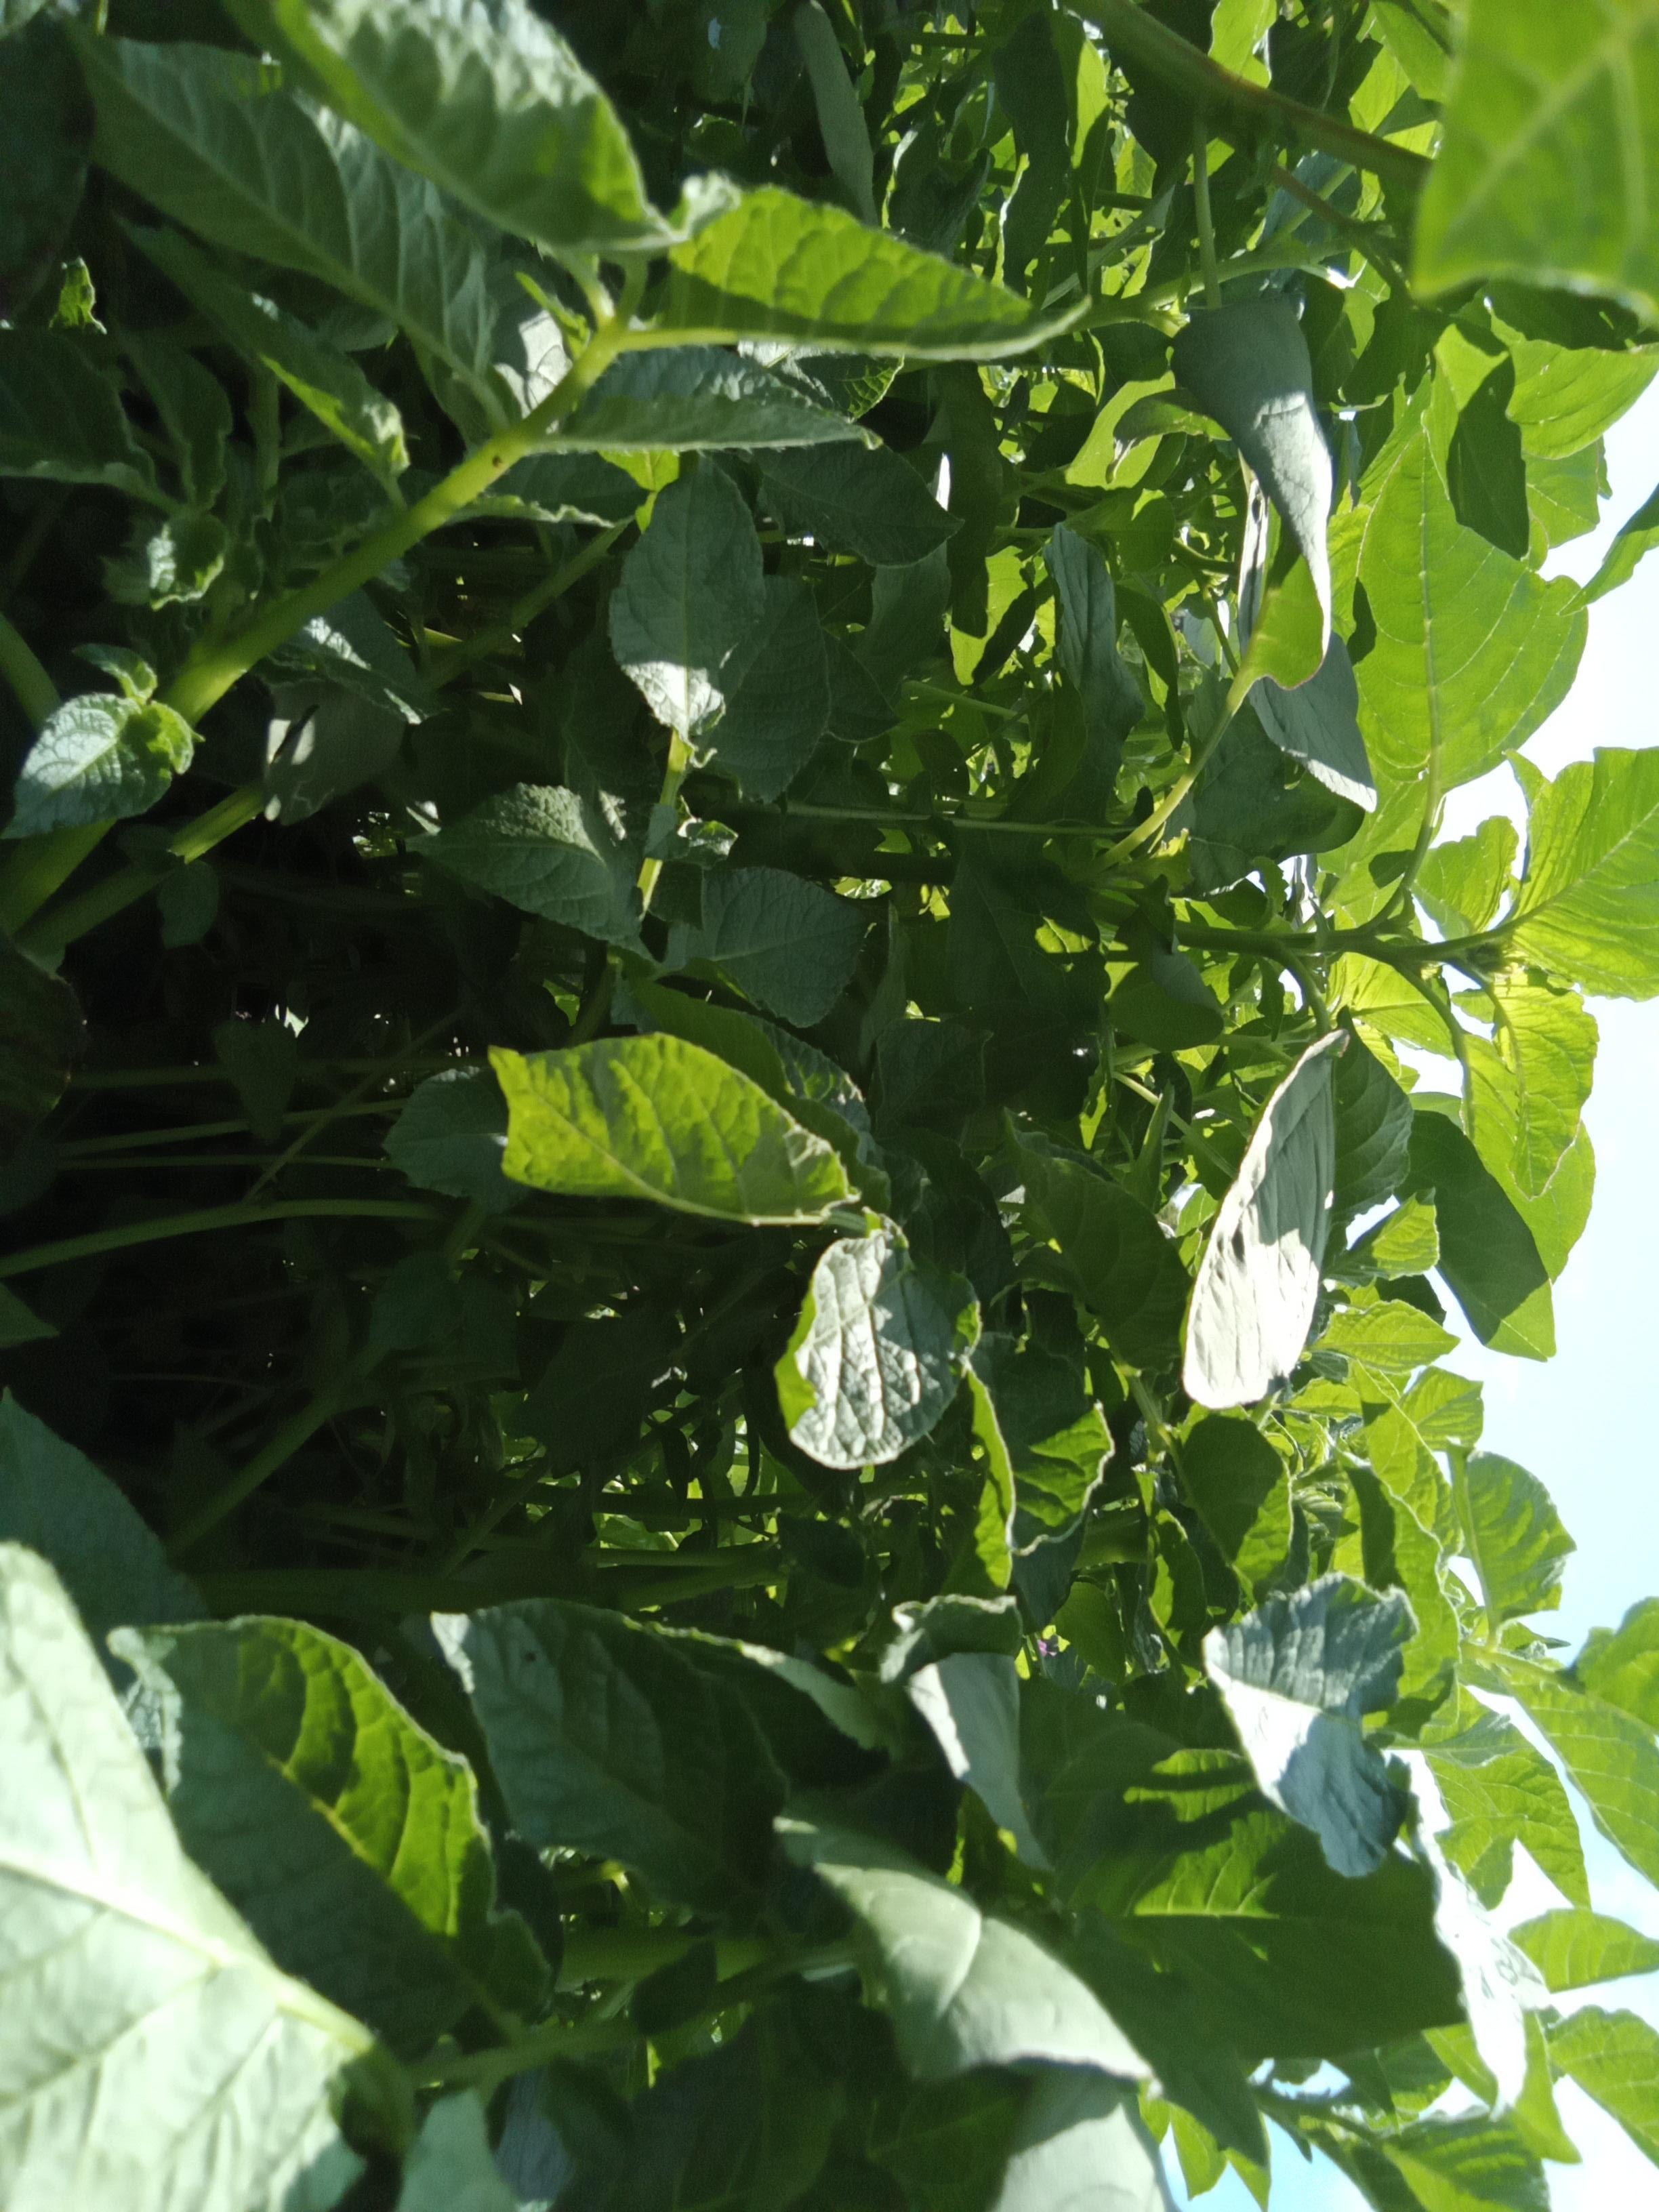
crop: potato
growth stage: vegetative
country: Kenya
